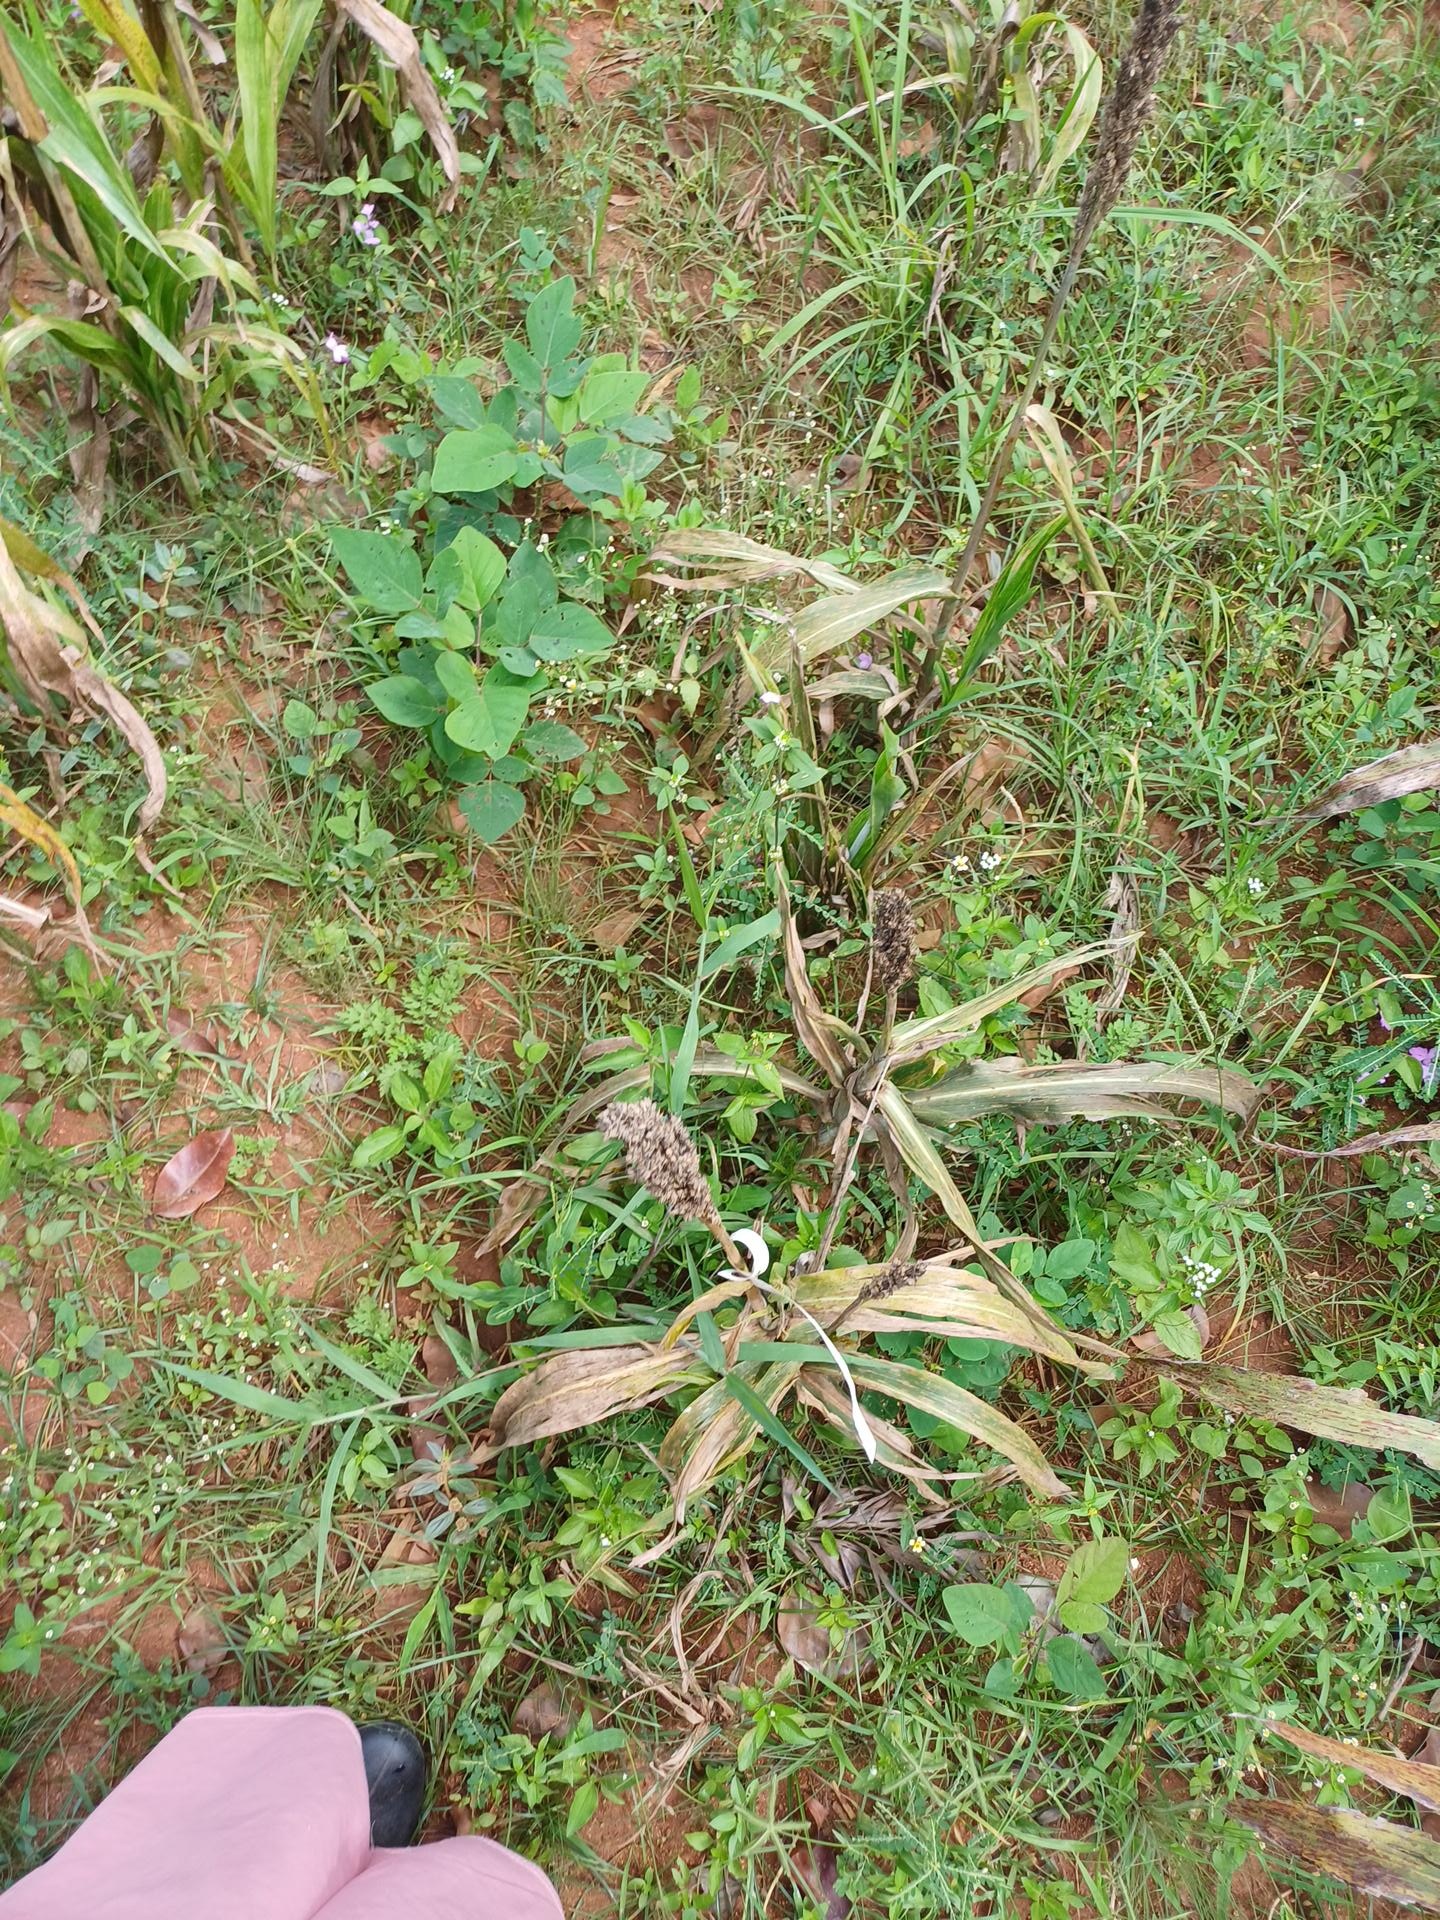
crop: sorghum
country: Kenya
